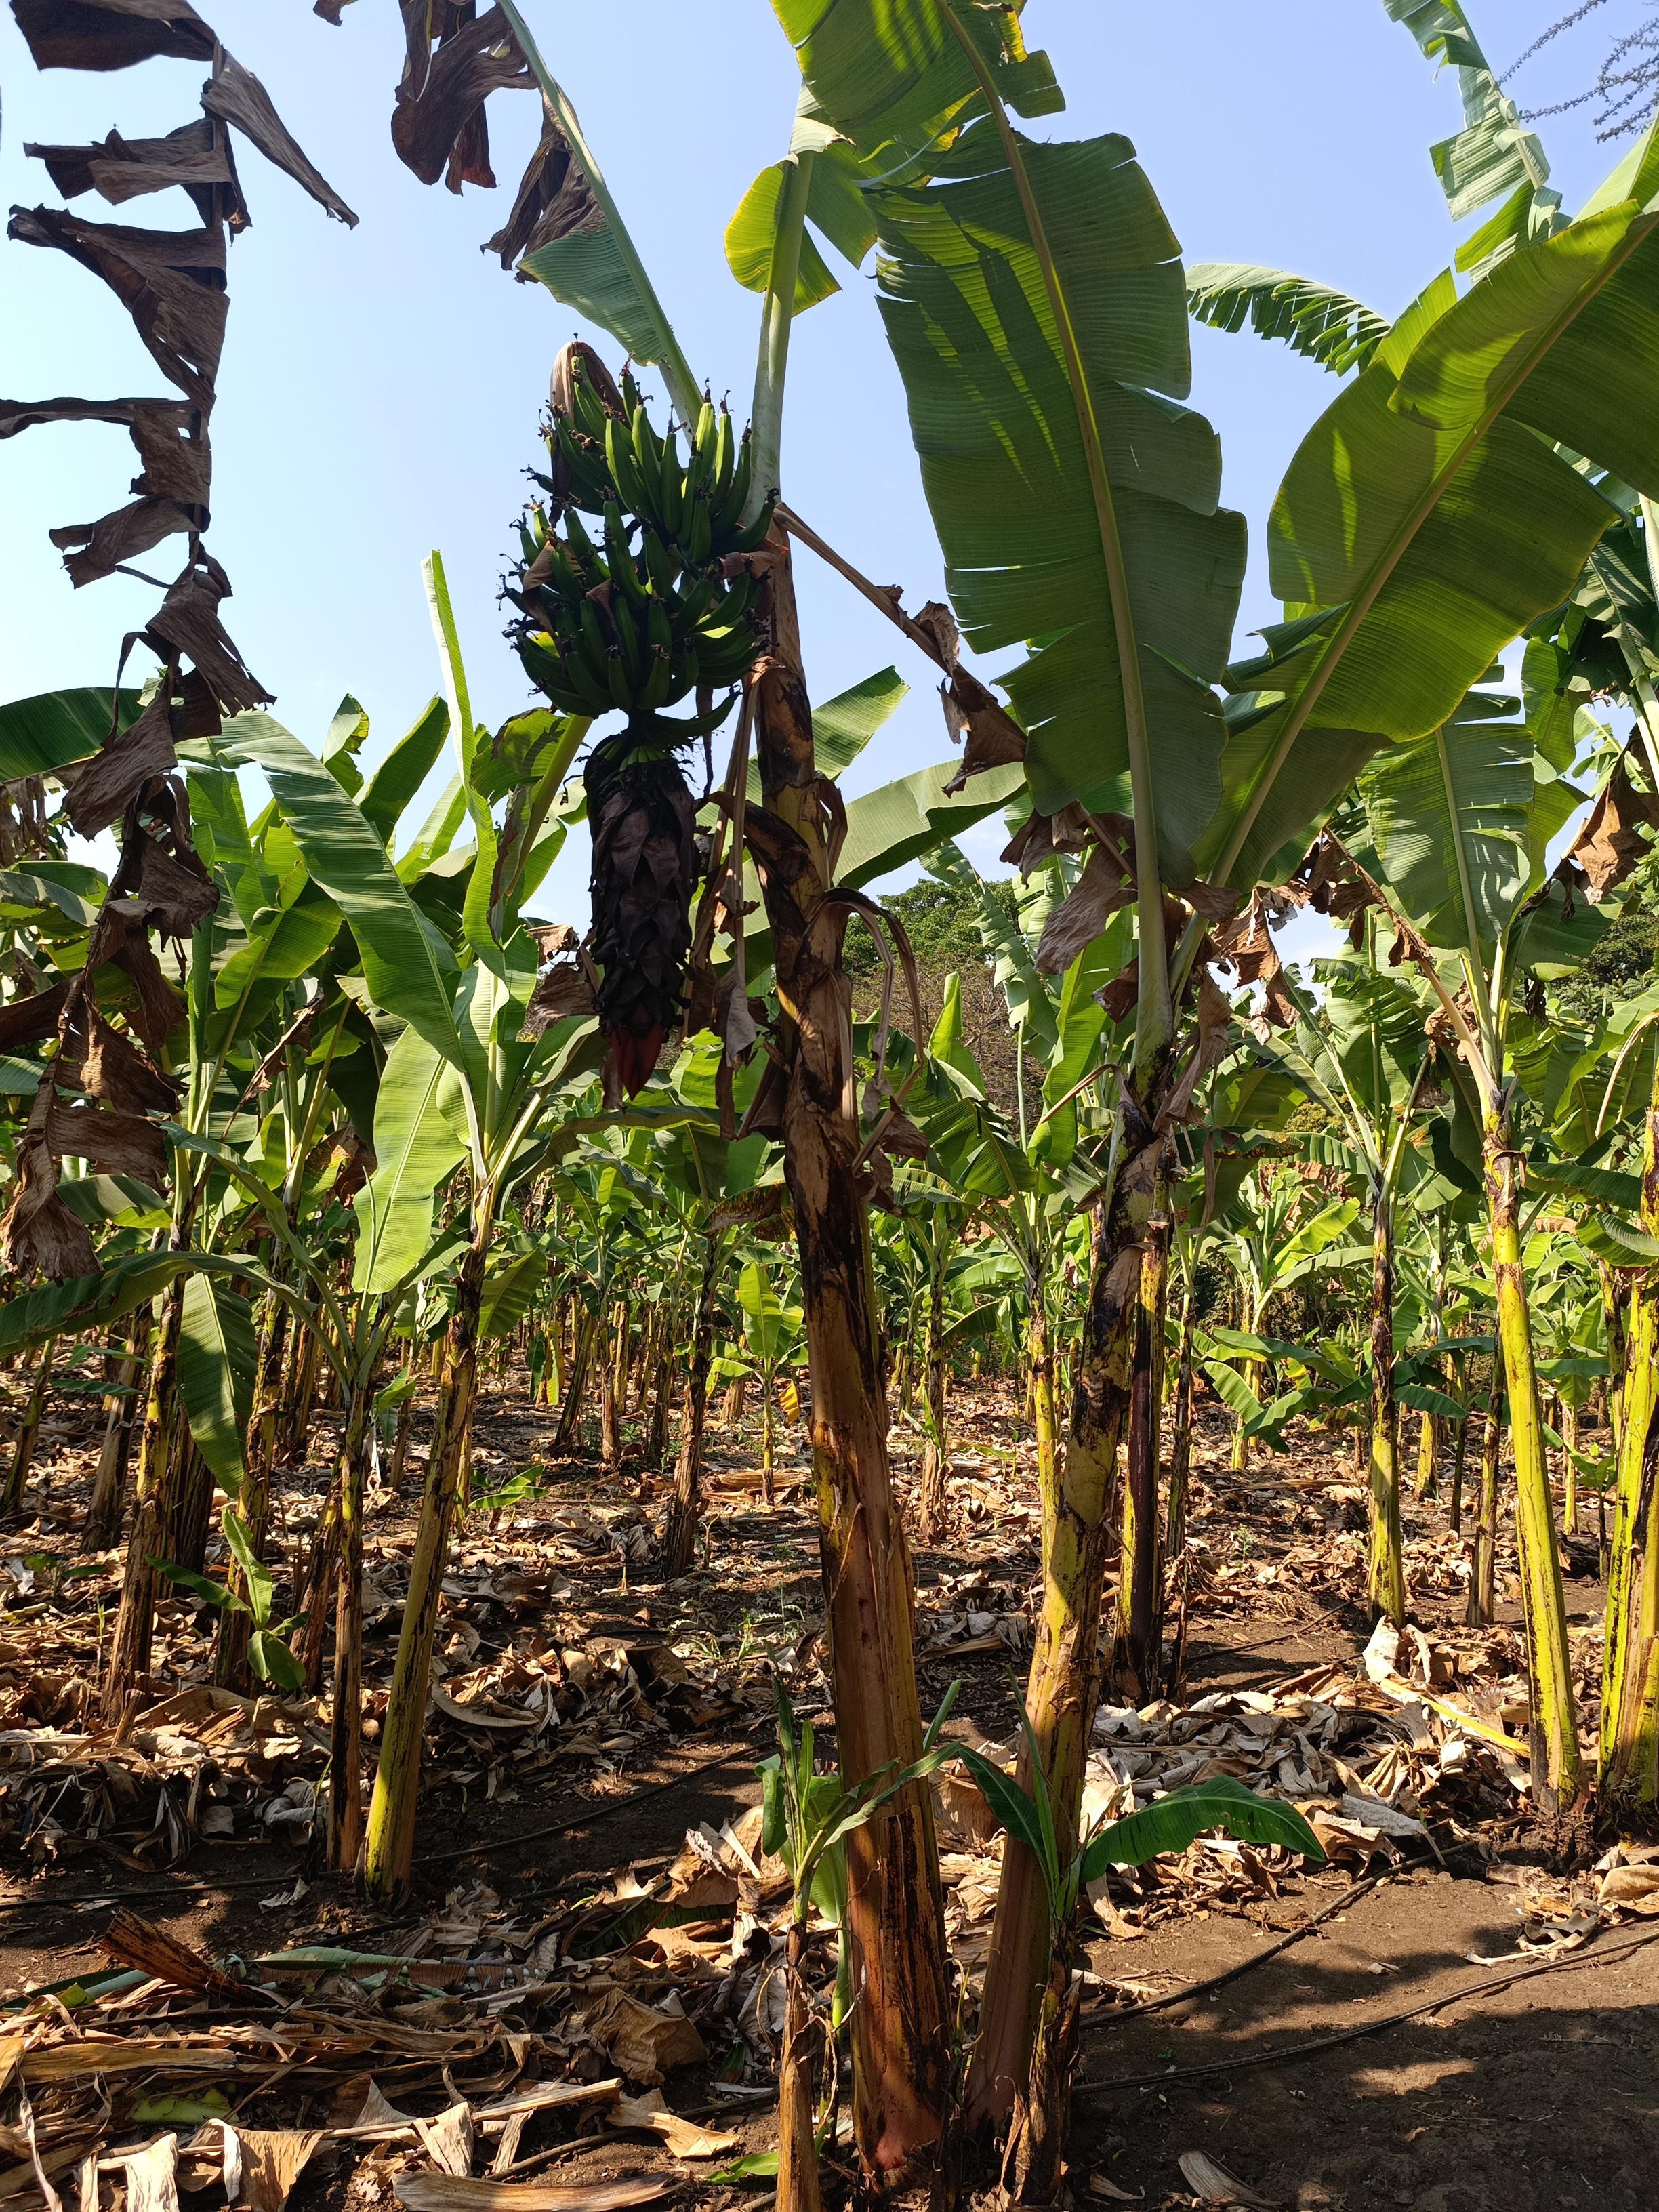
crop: banana
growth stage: vegetative
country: Tanzania
